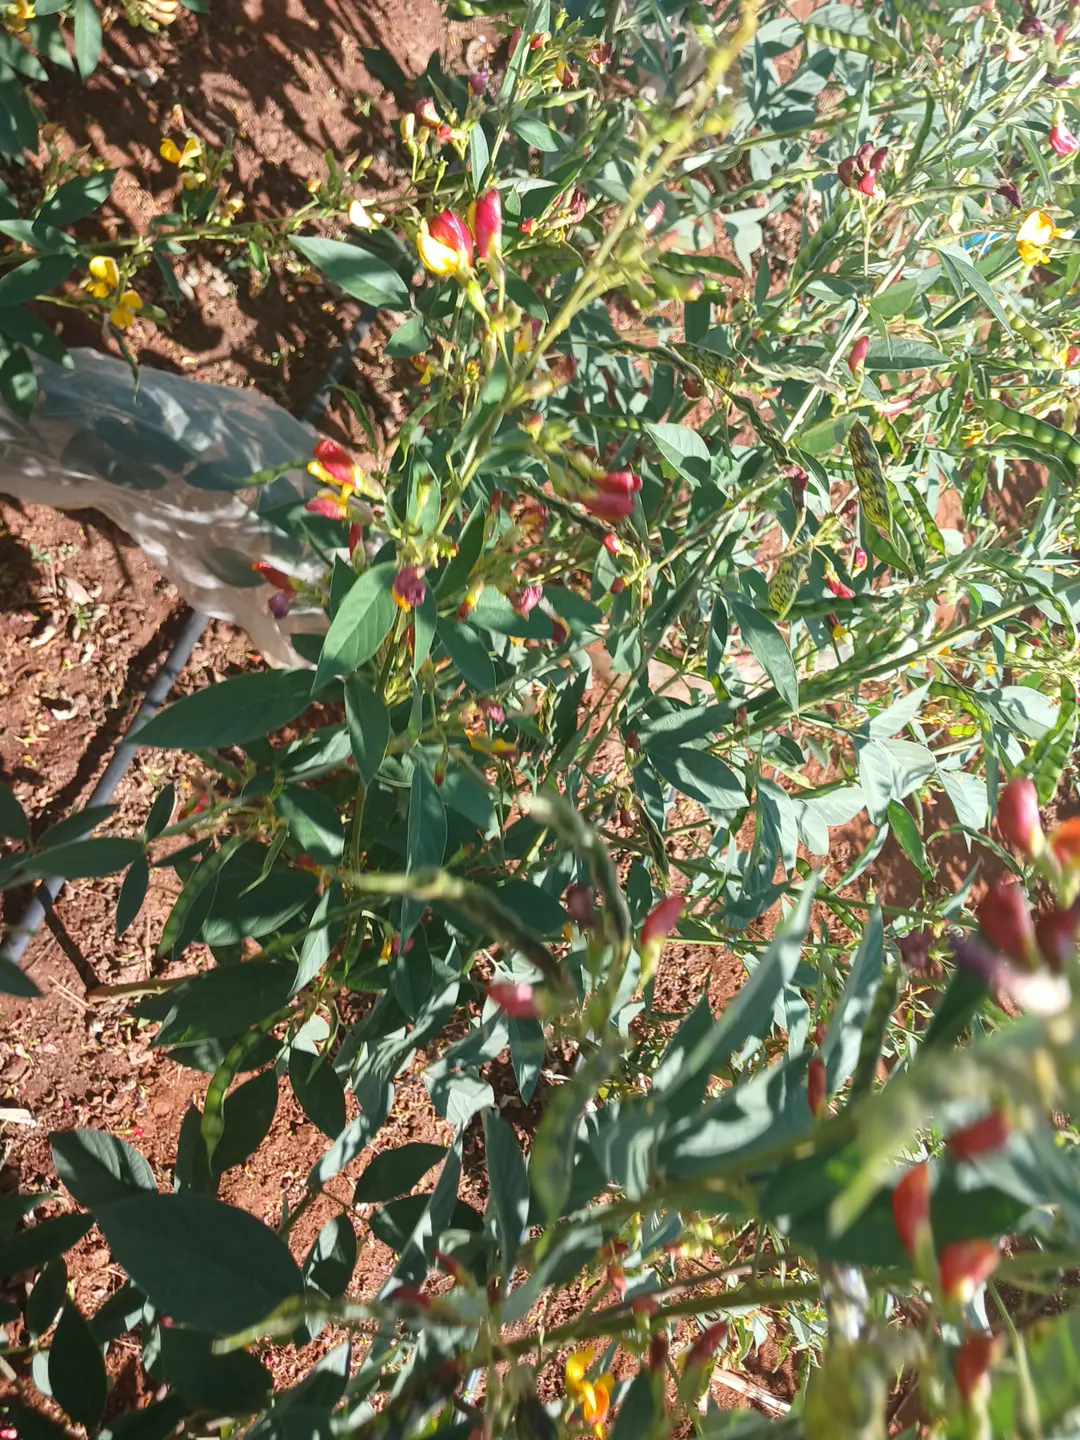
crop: pigeonpea
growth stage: development pod
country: Kenya
